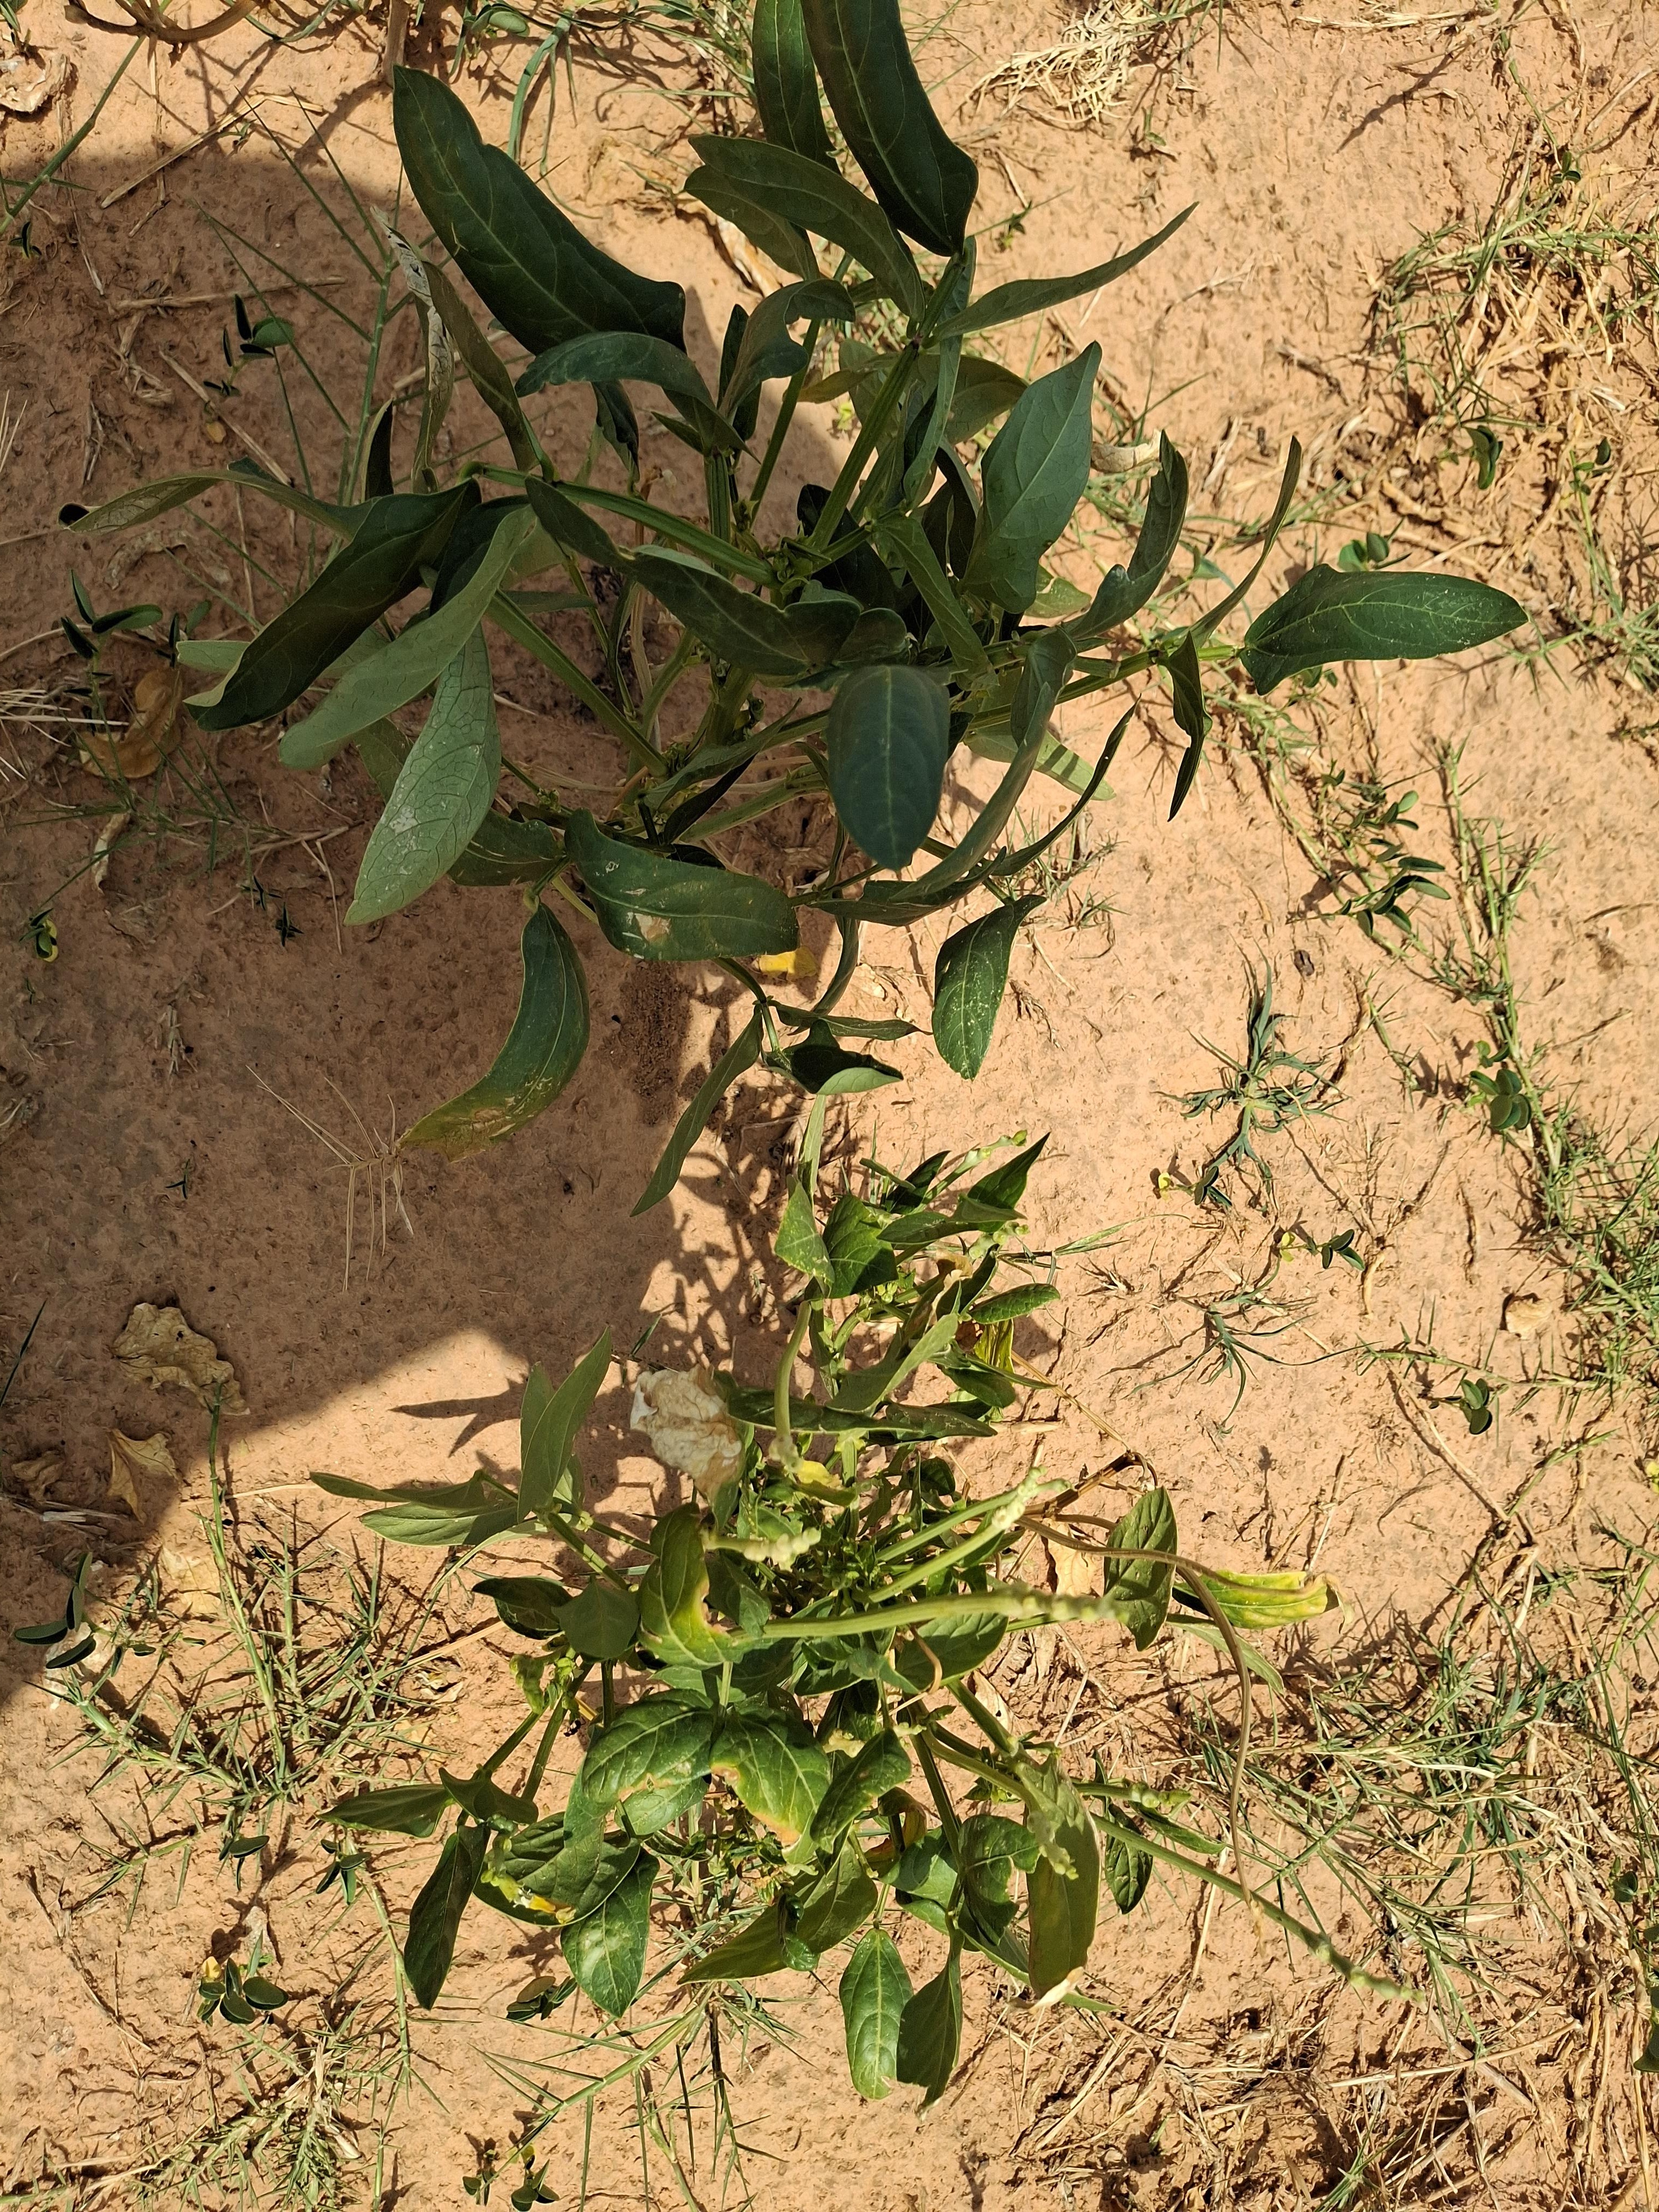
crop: cowpea
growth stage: harvest maturity
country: Nigeria
